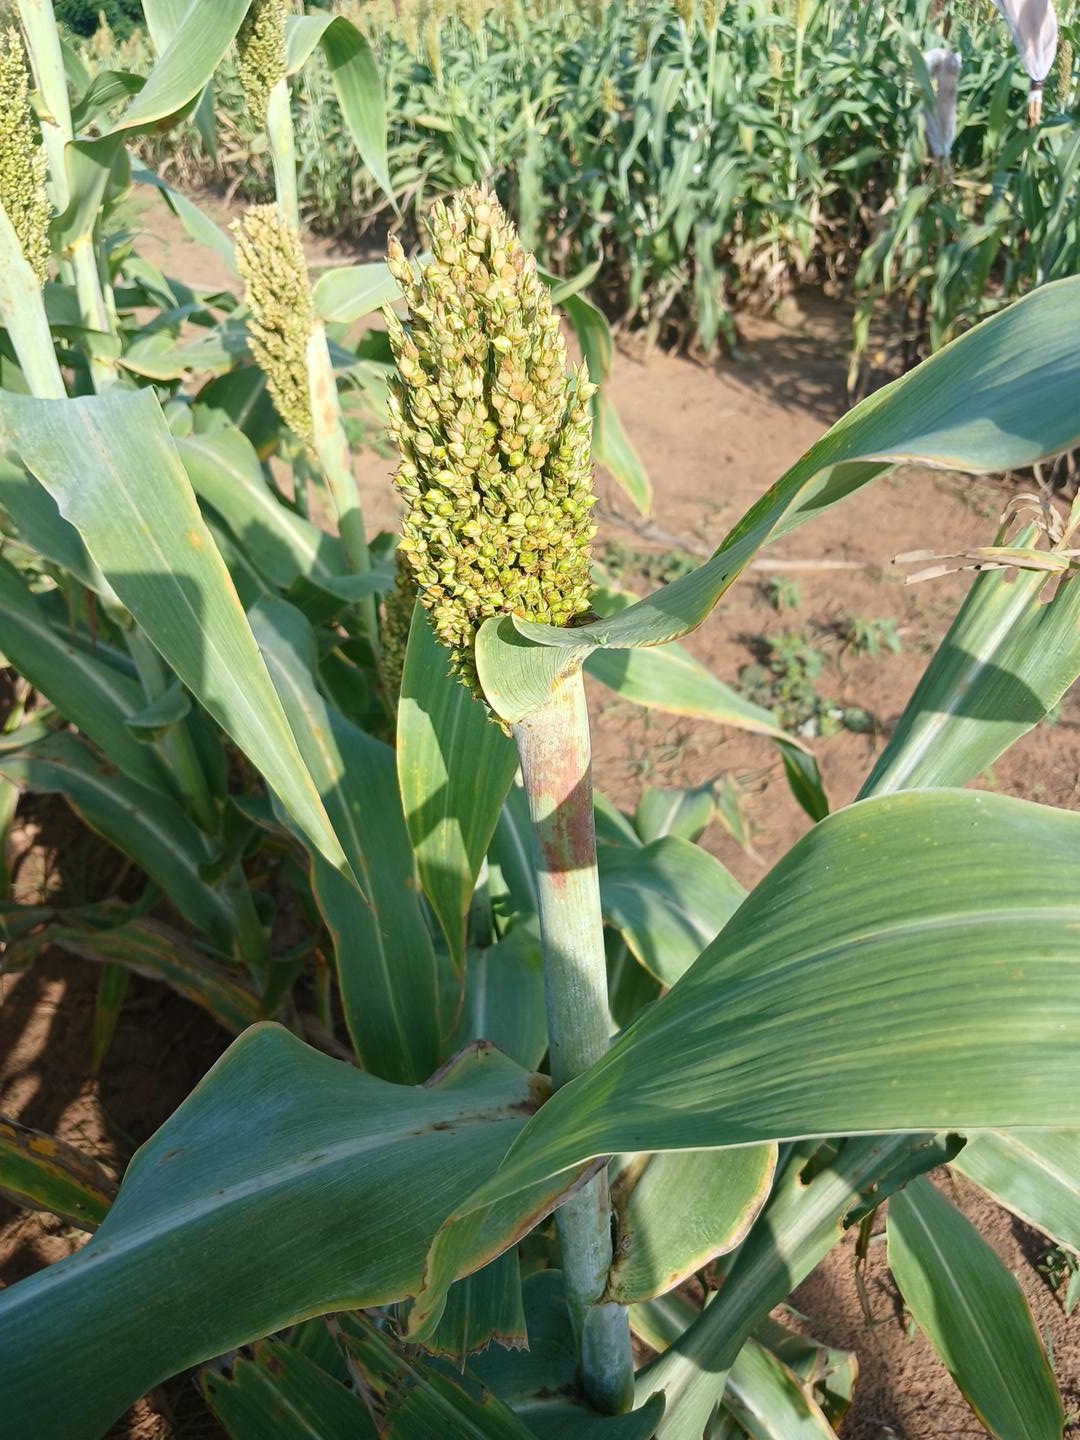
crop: sorghum
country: Senegal
